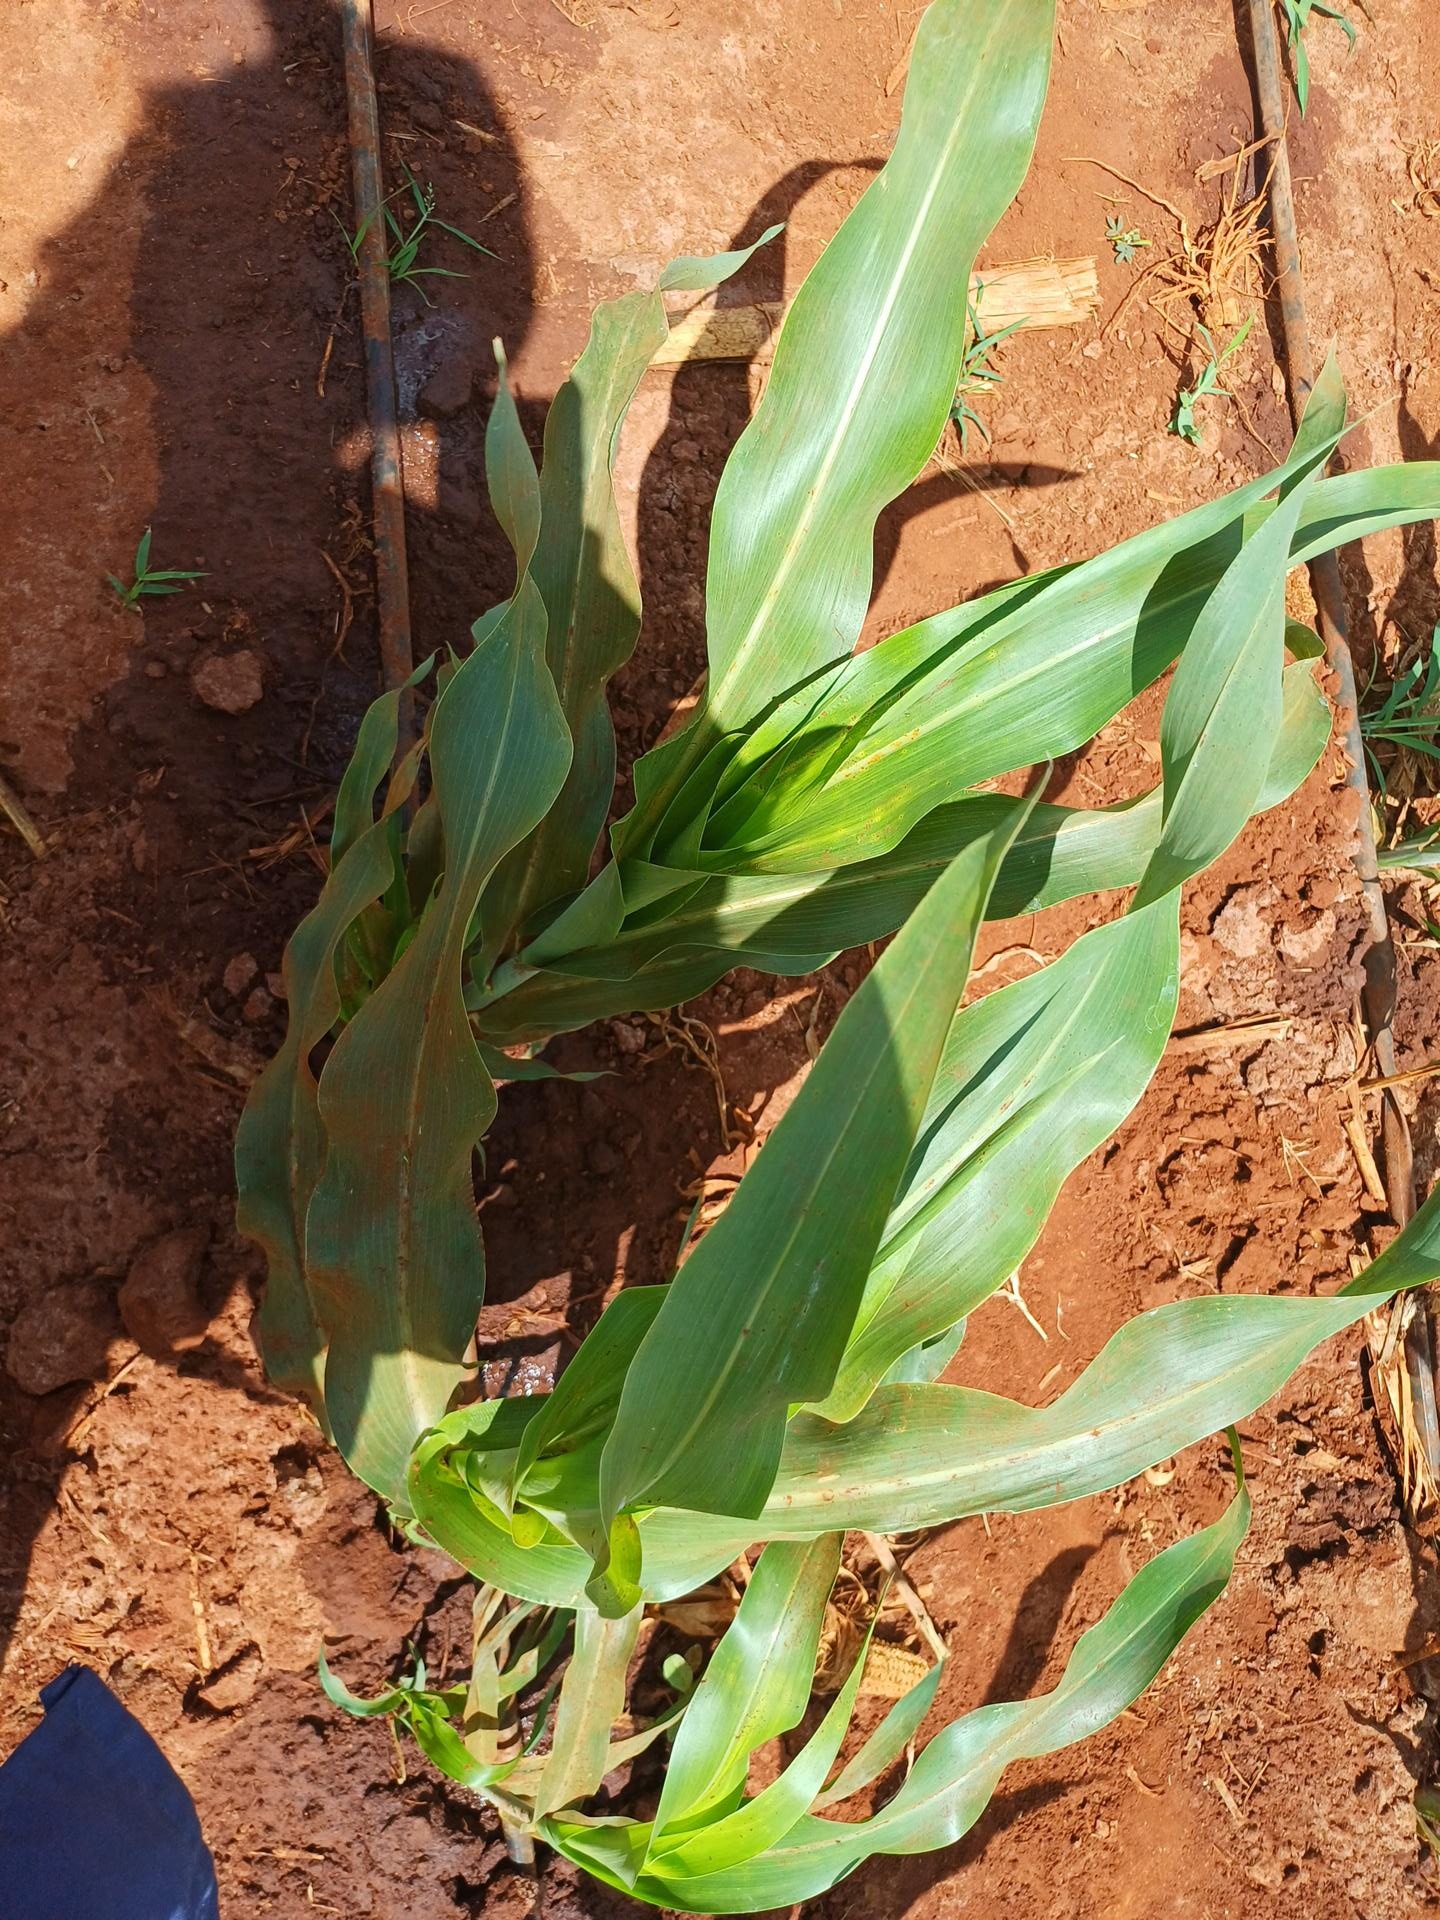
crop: sorghum
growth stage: vegetative
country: Kenya
